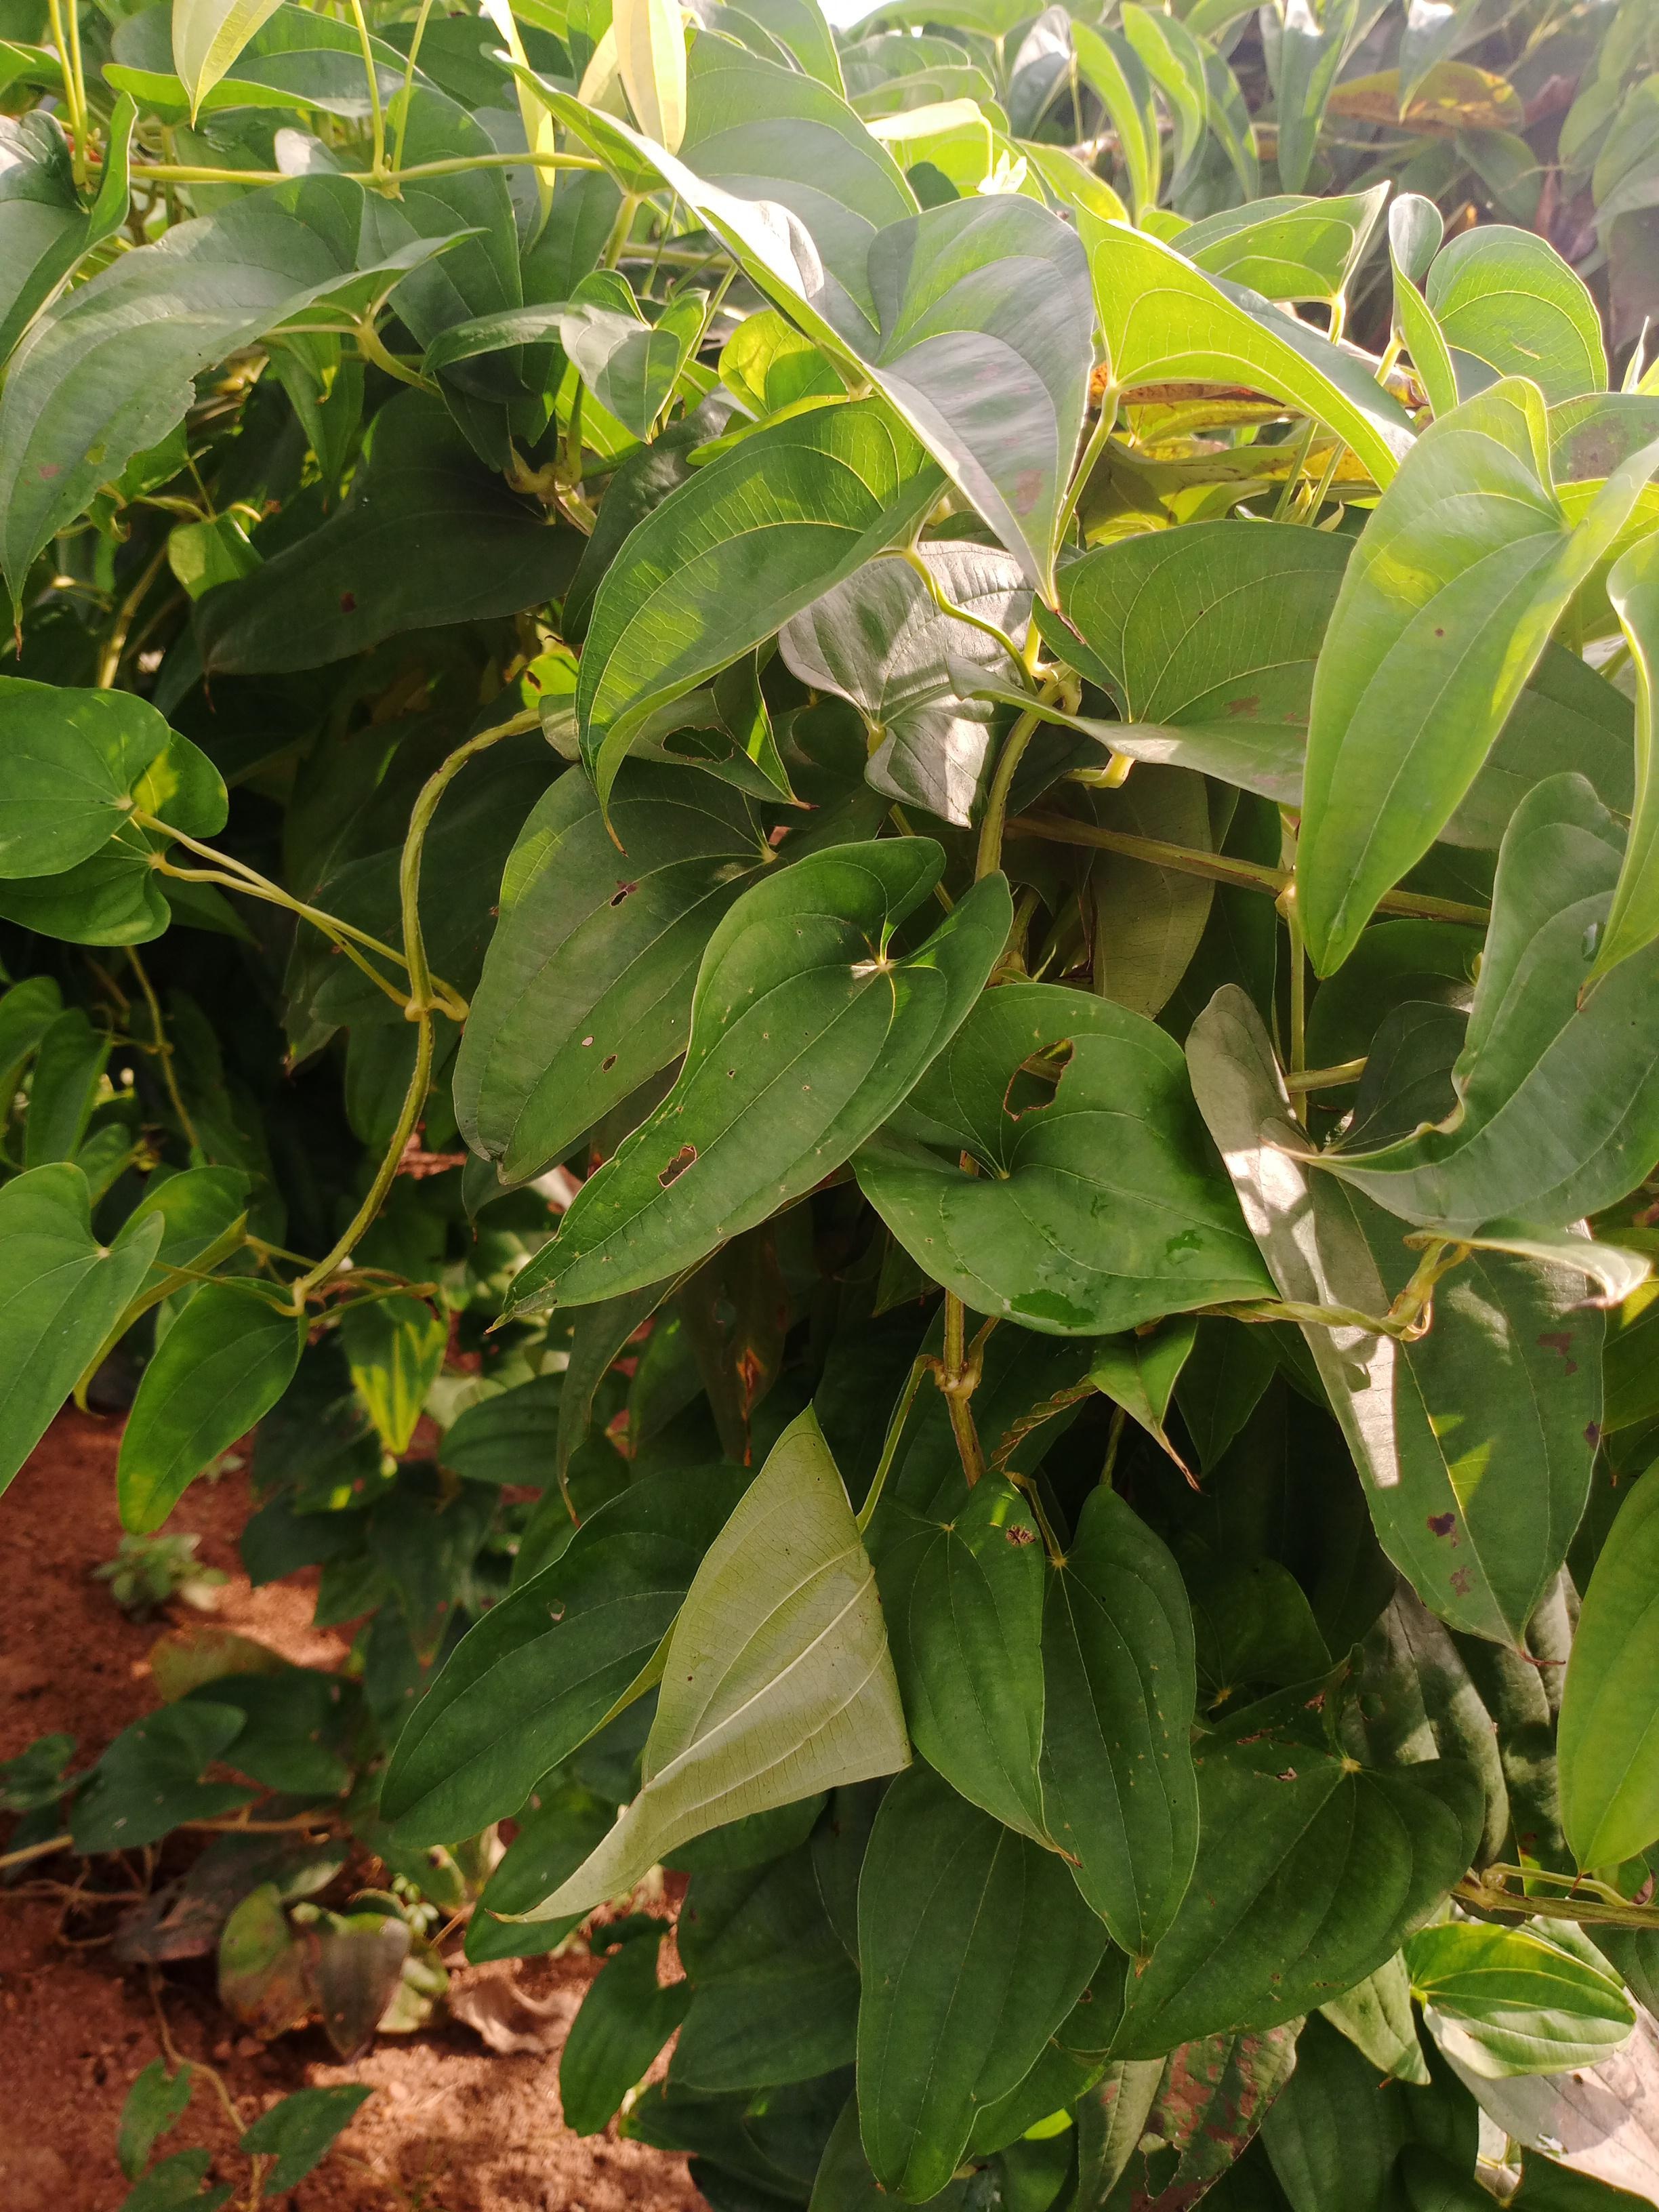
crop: yam
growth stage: vegetative
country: Nigeria
